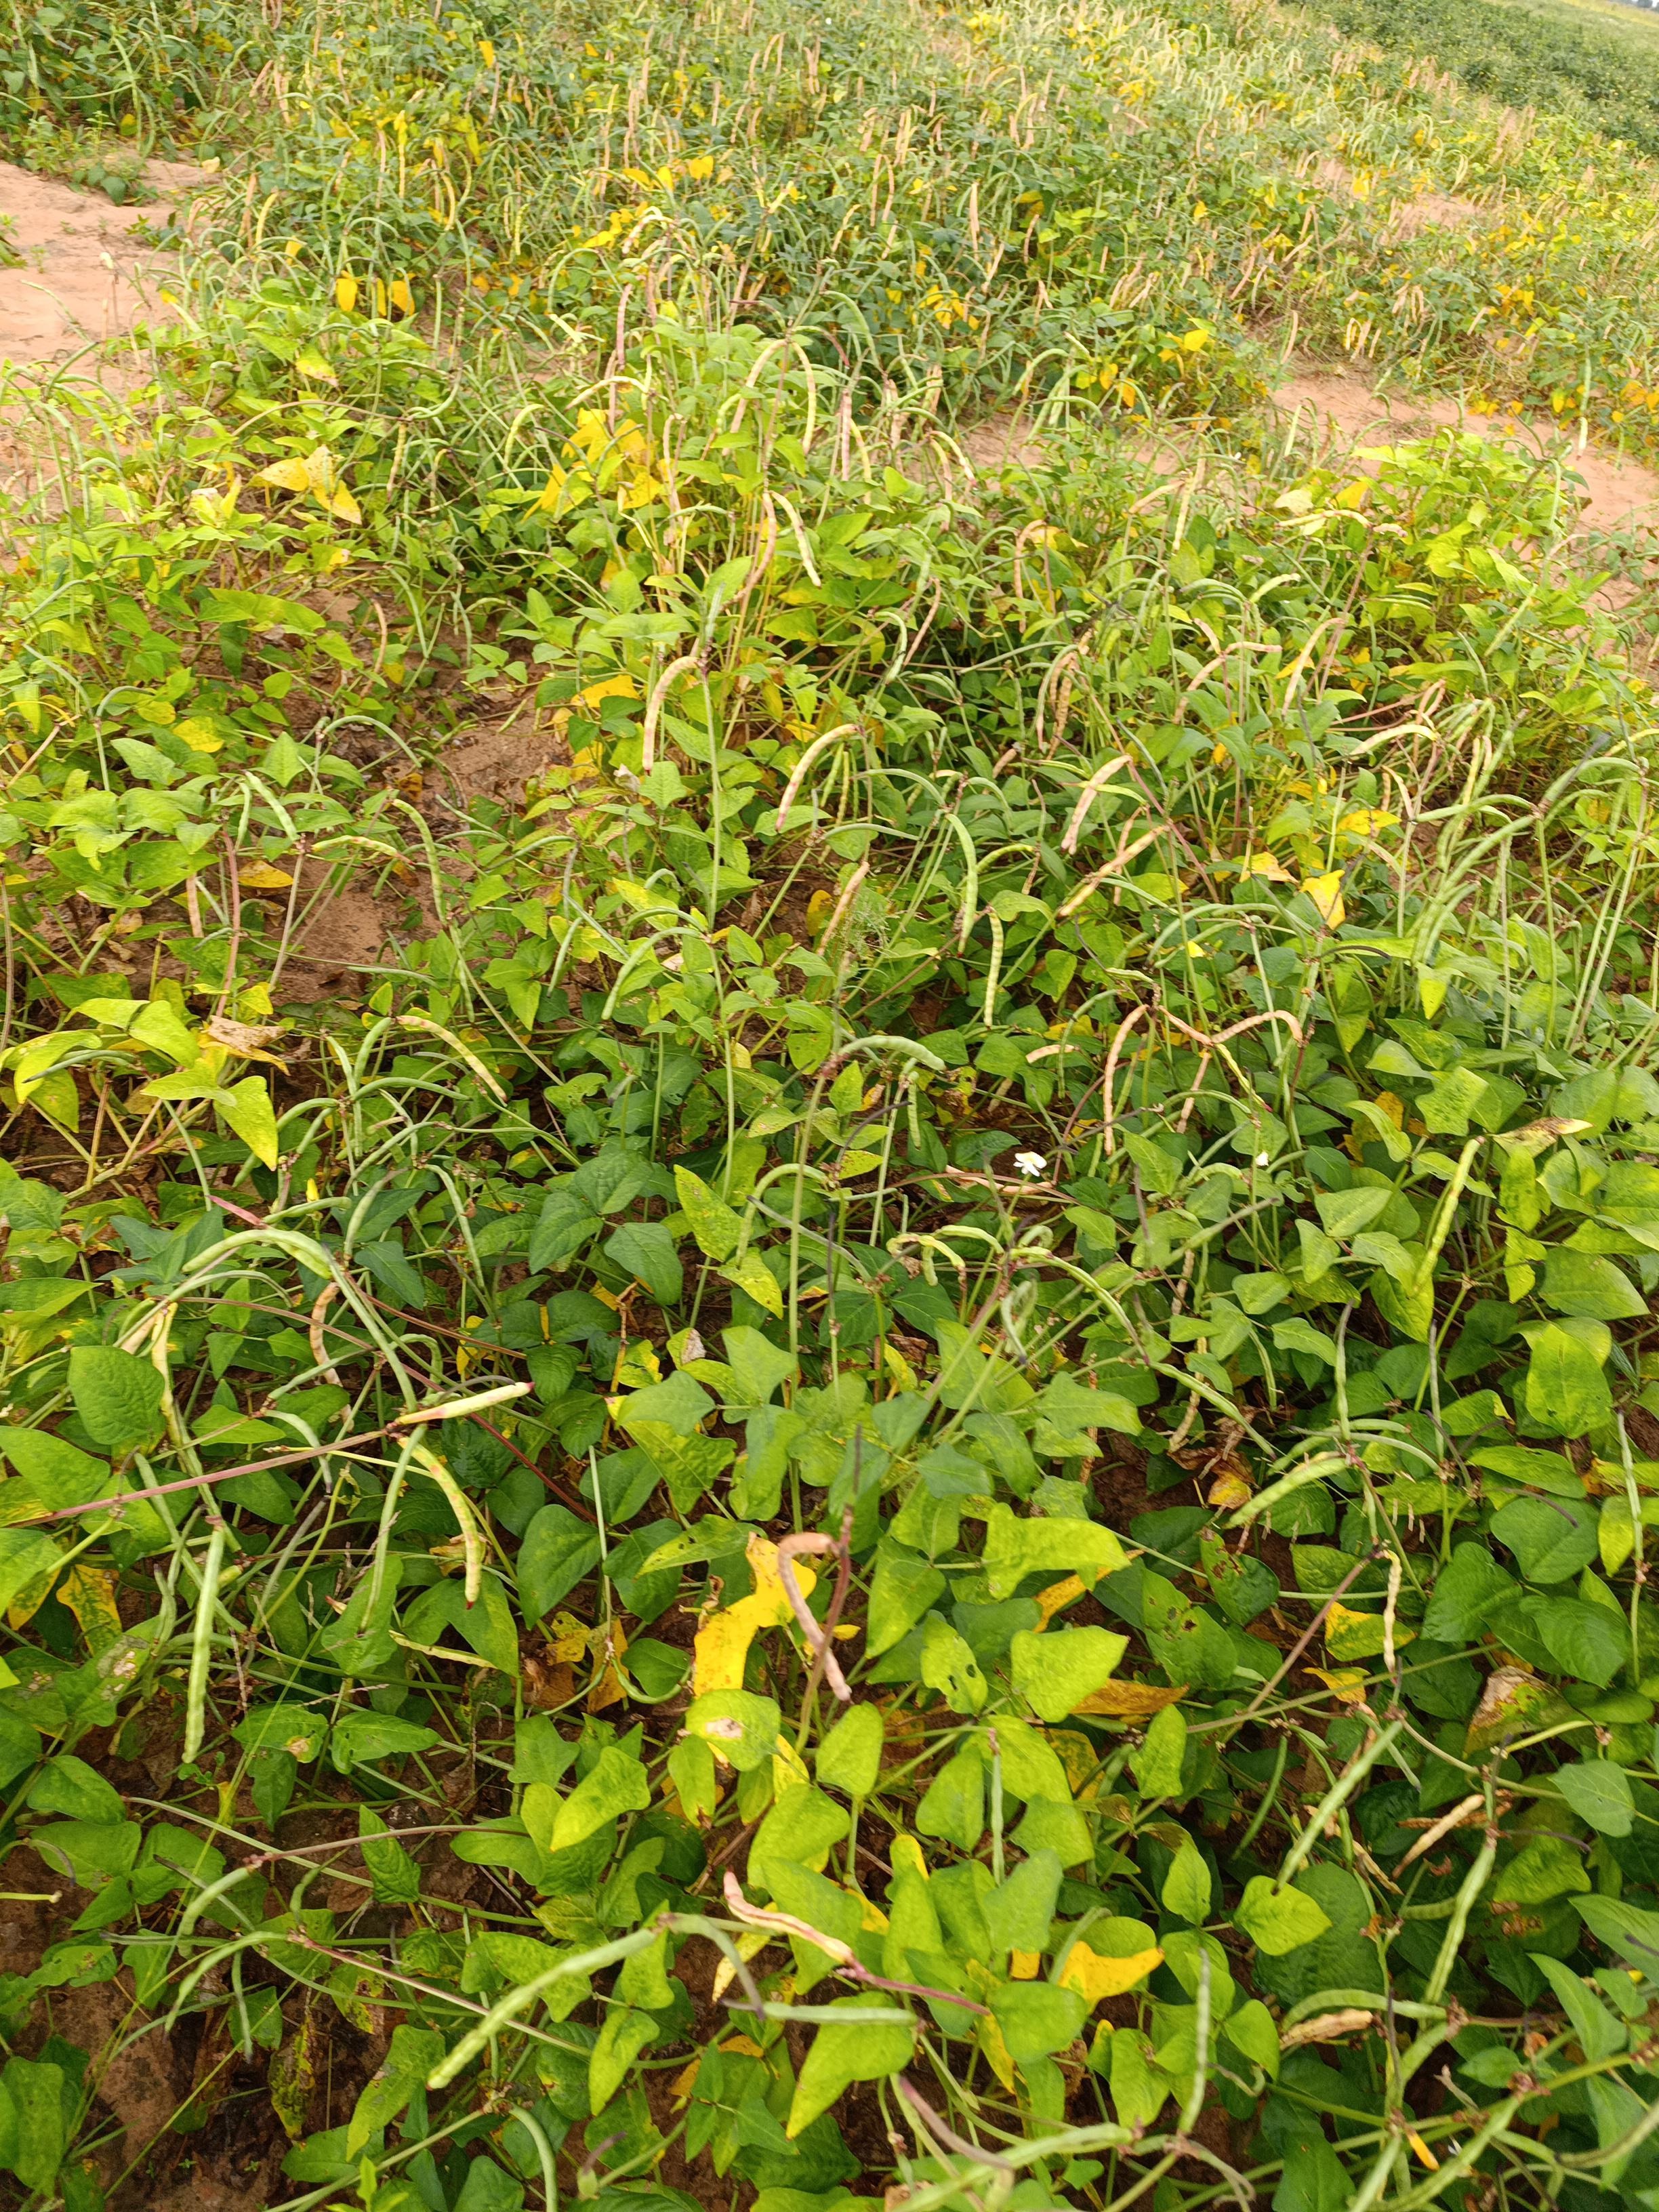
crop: cowpea
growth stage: maturity
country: Nigeria
